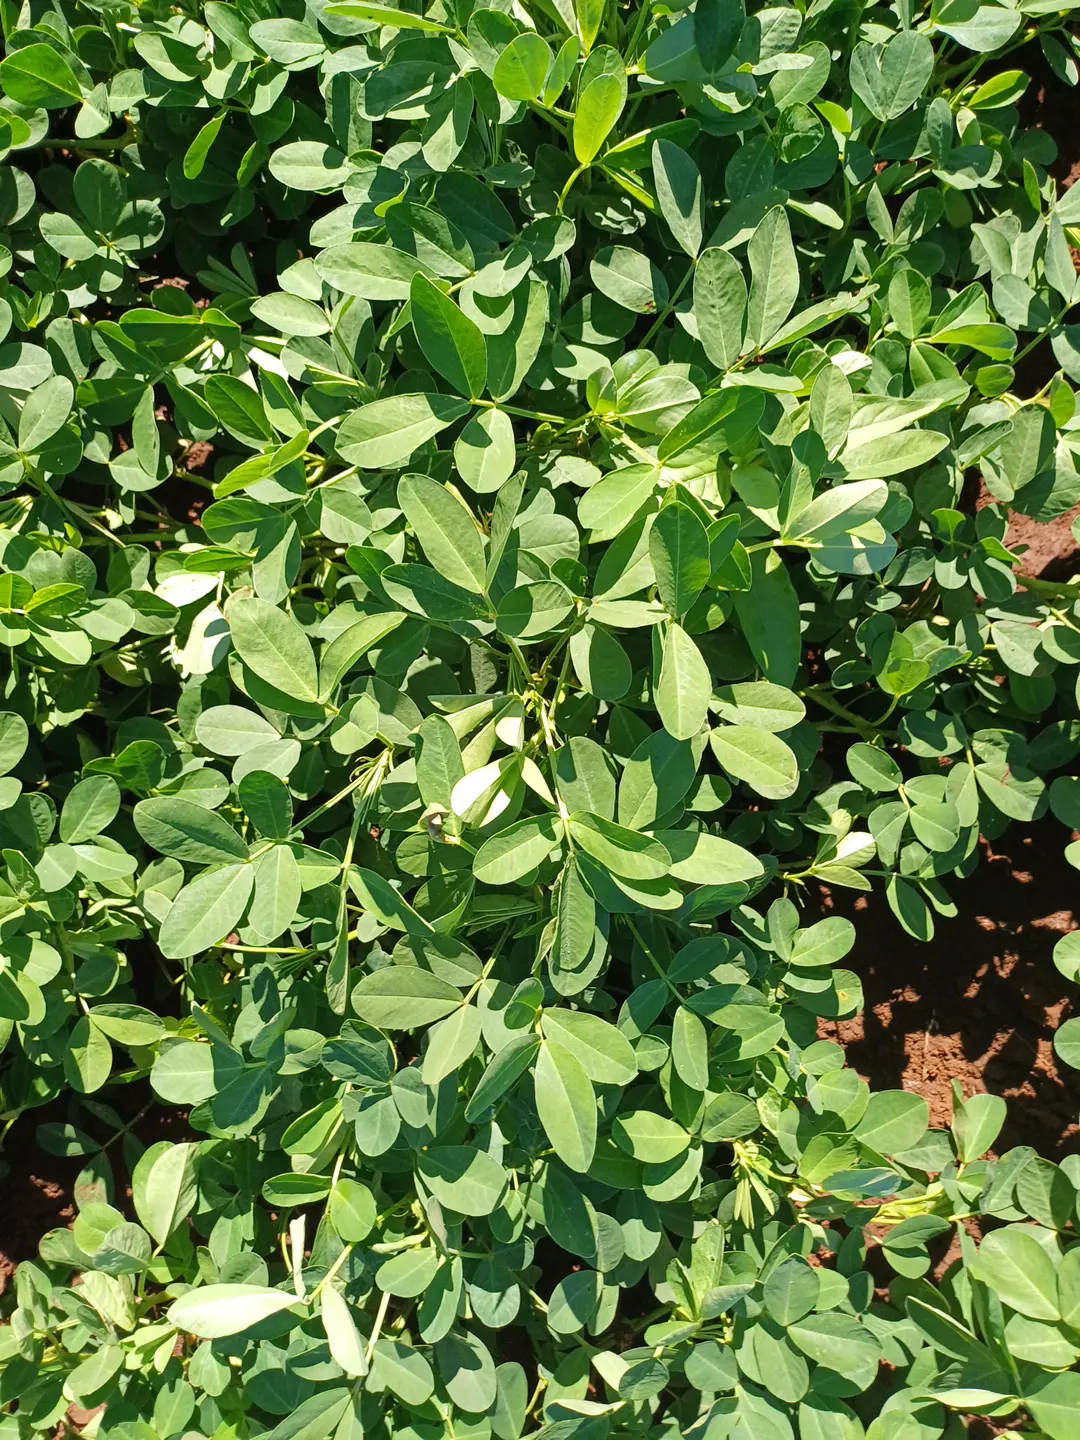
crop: groundnut
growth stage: flowering
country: Kenya
